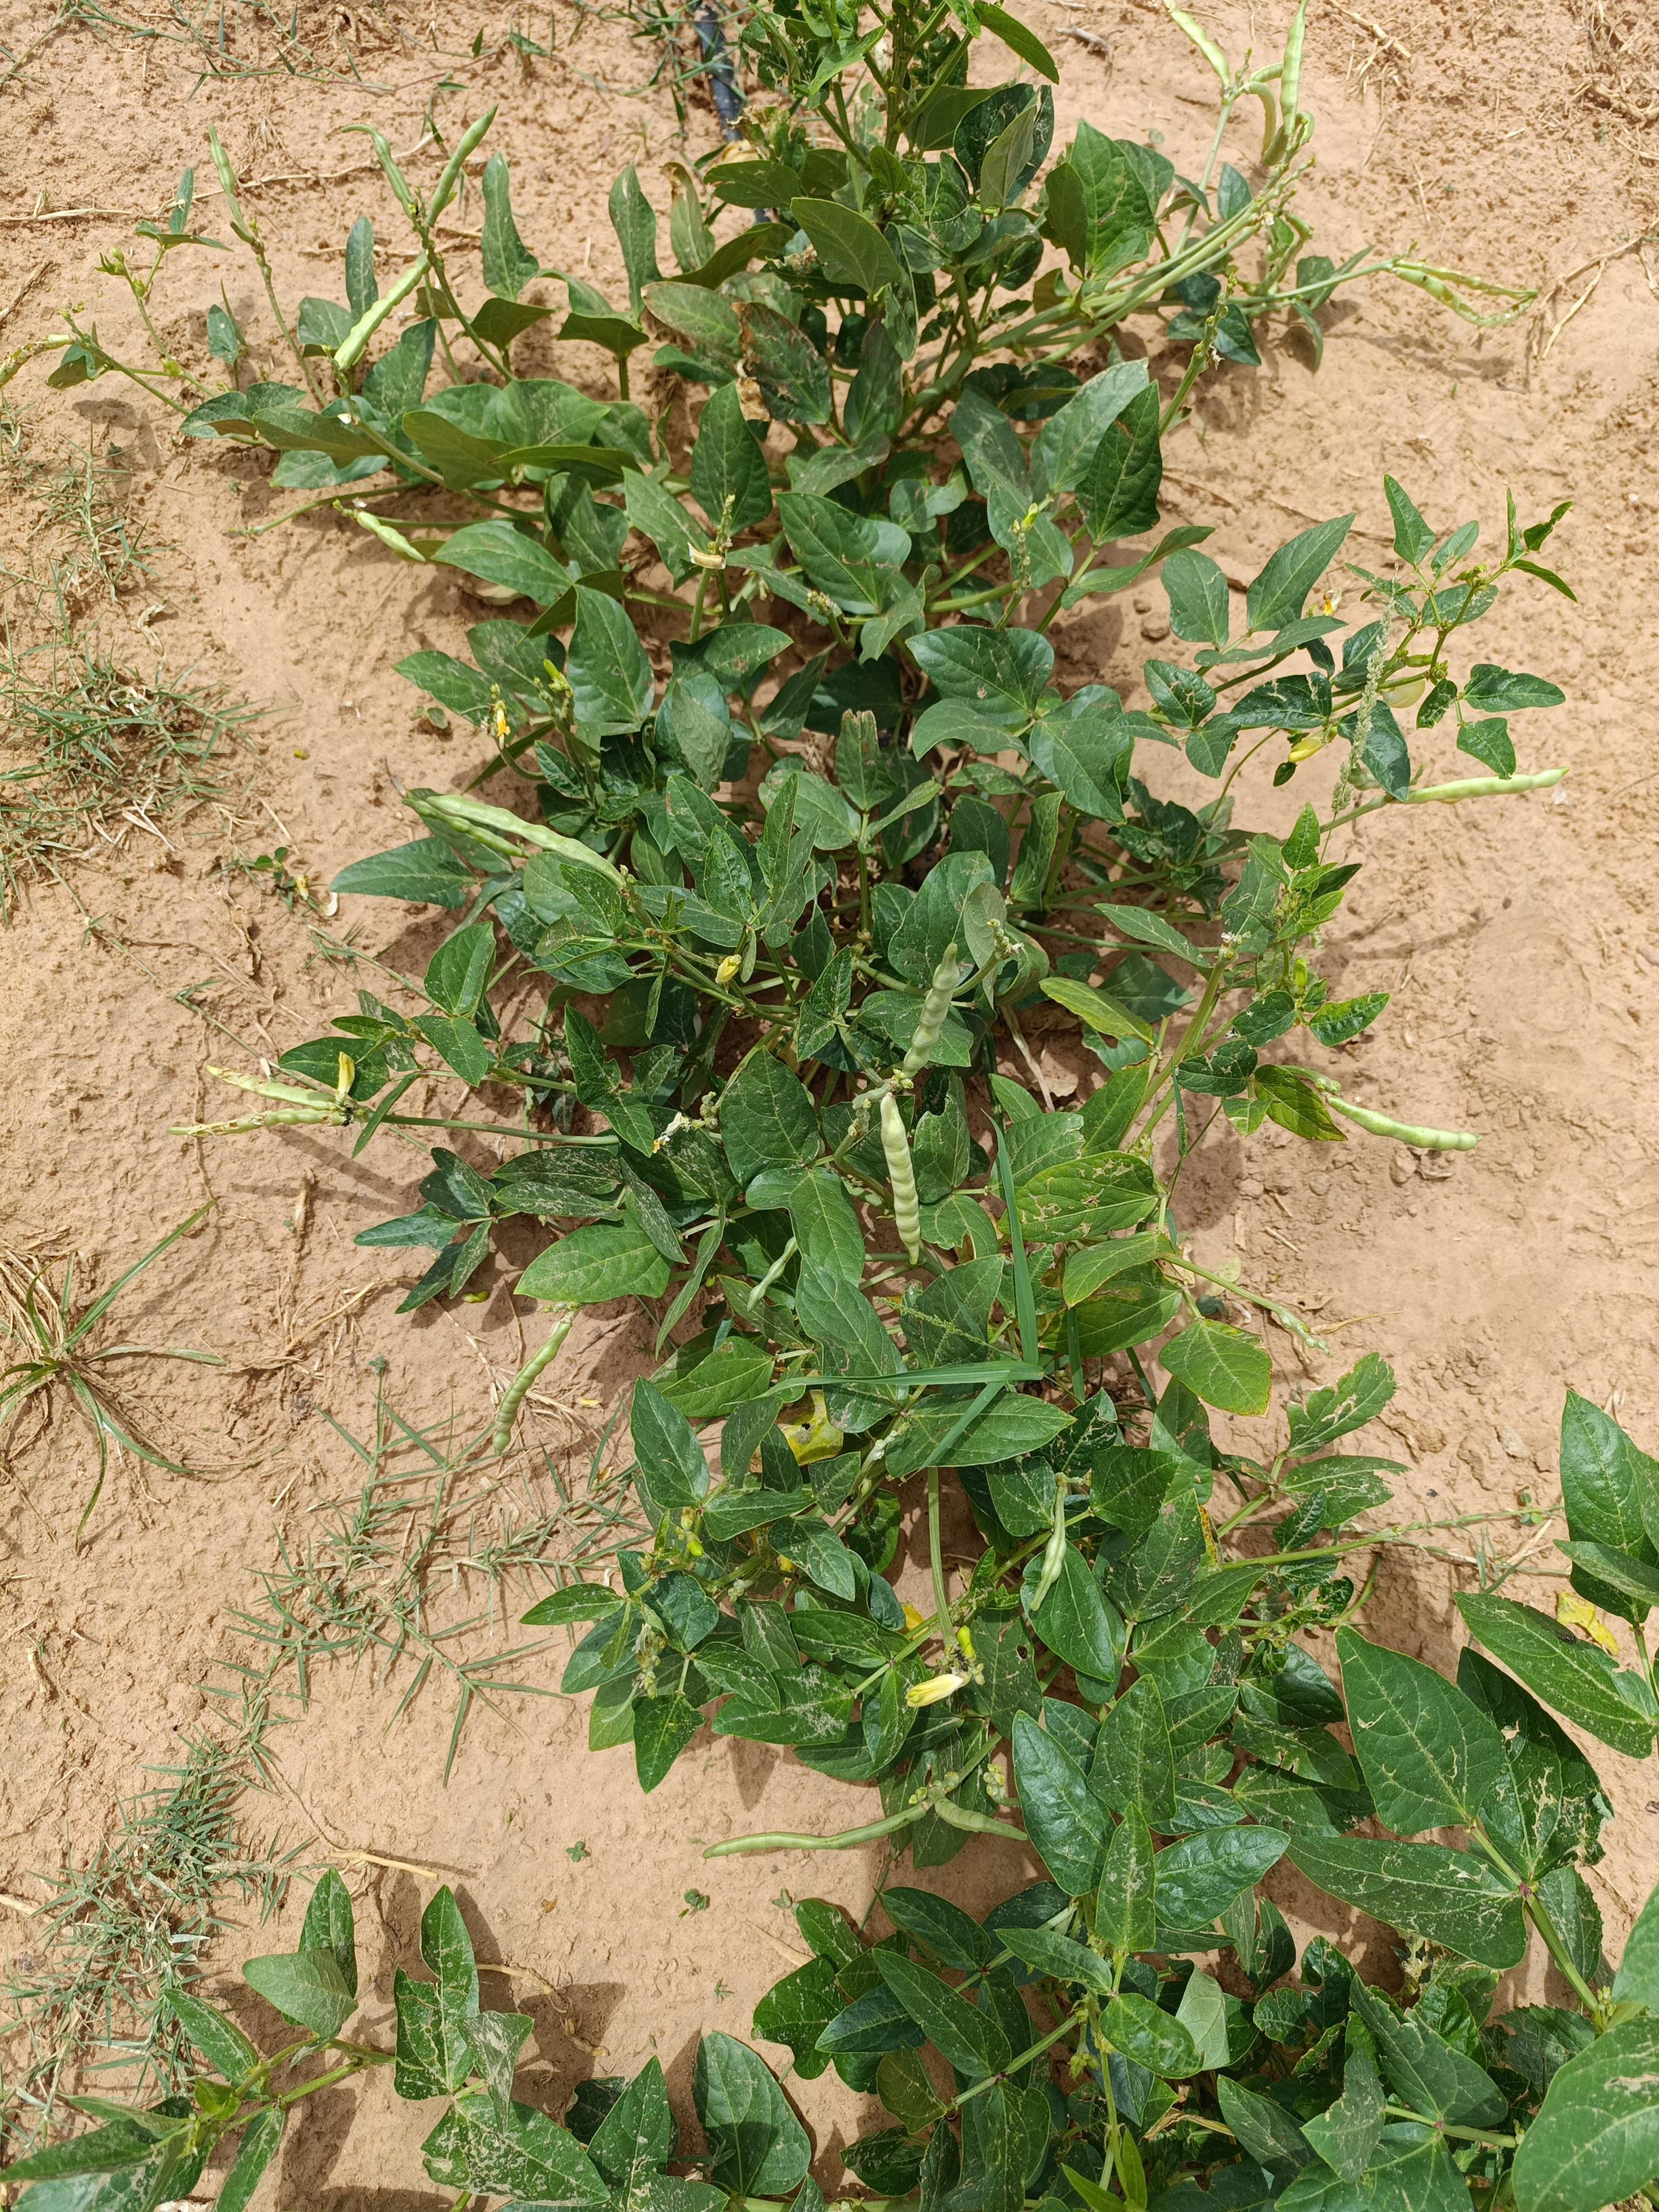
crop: cowpea
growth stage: development pod
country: Nigeria
